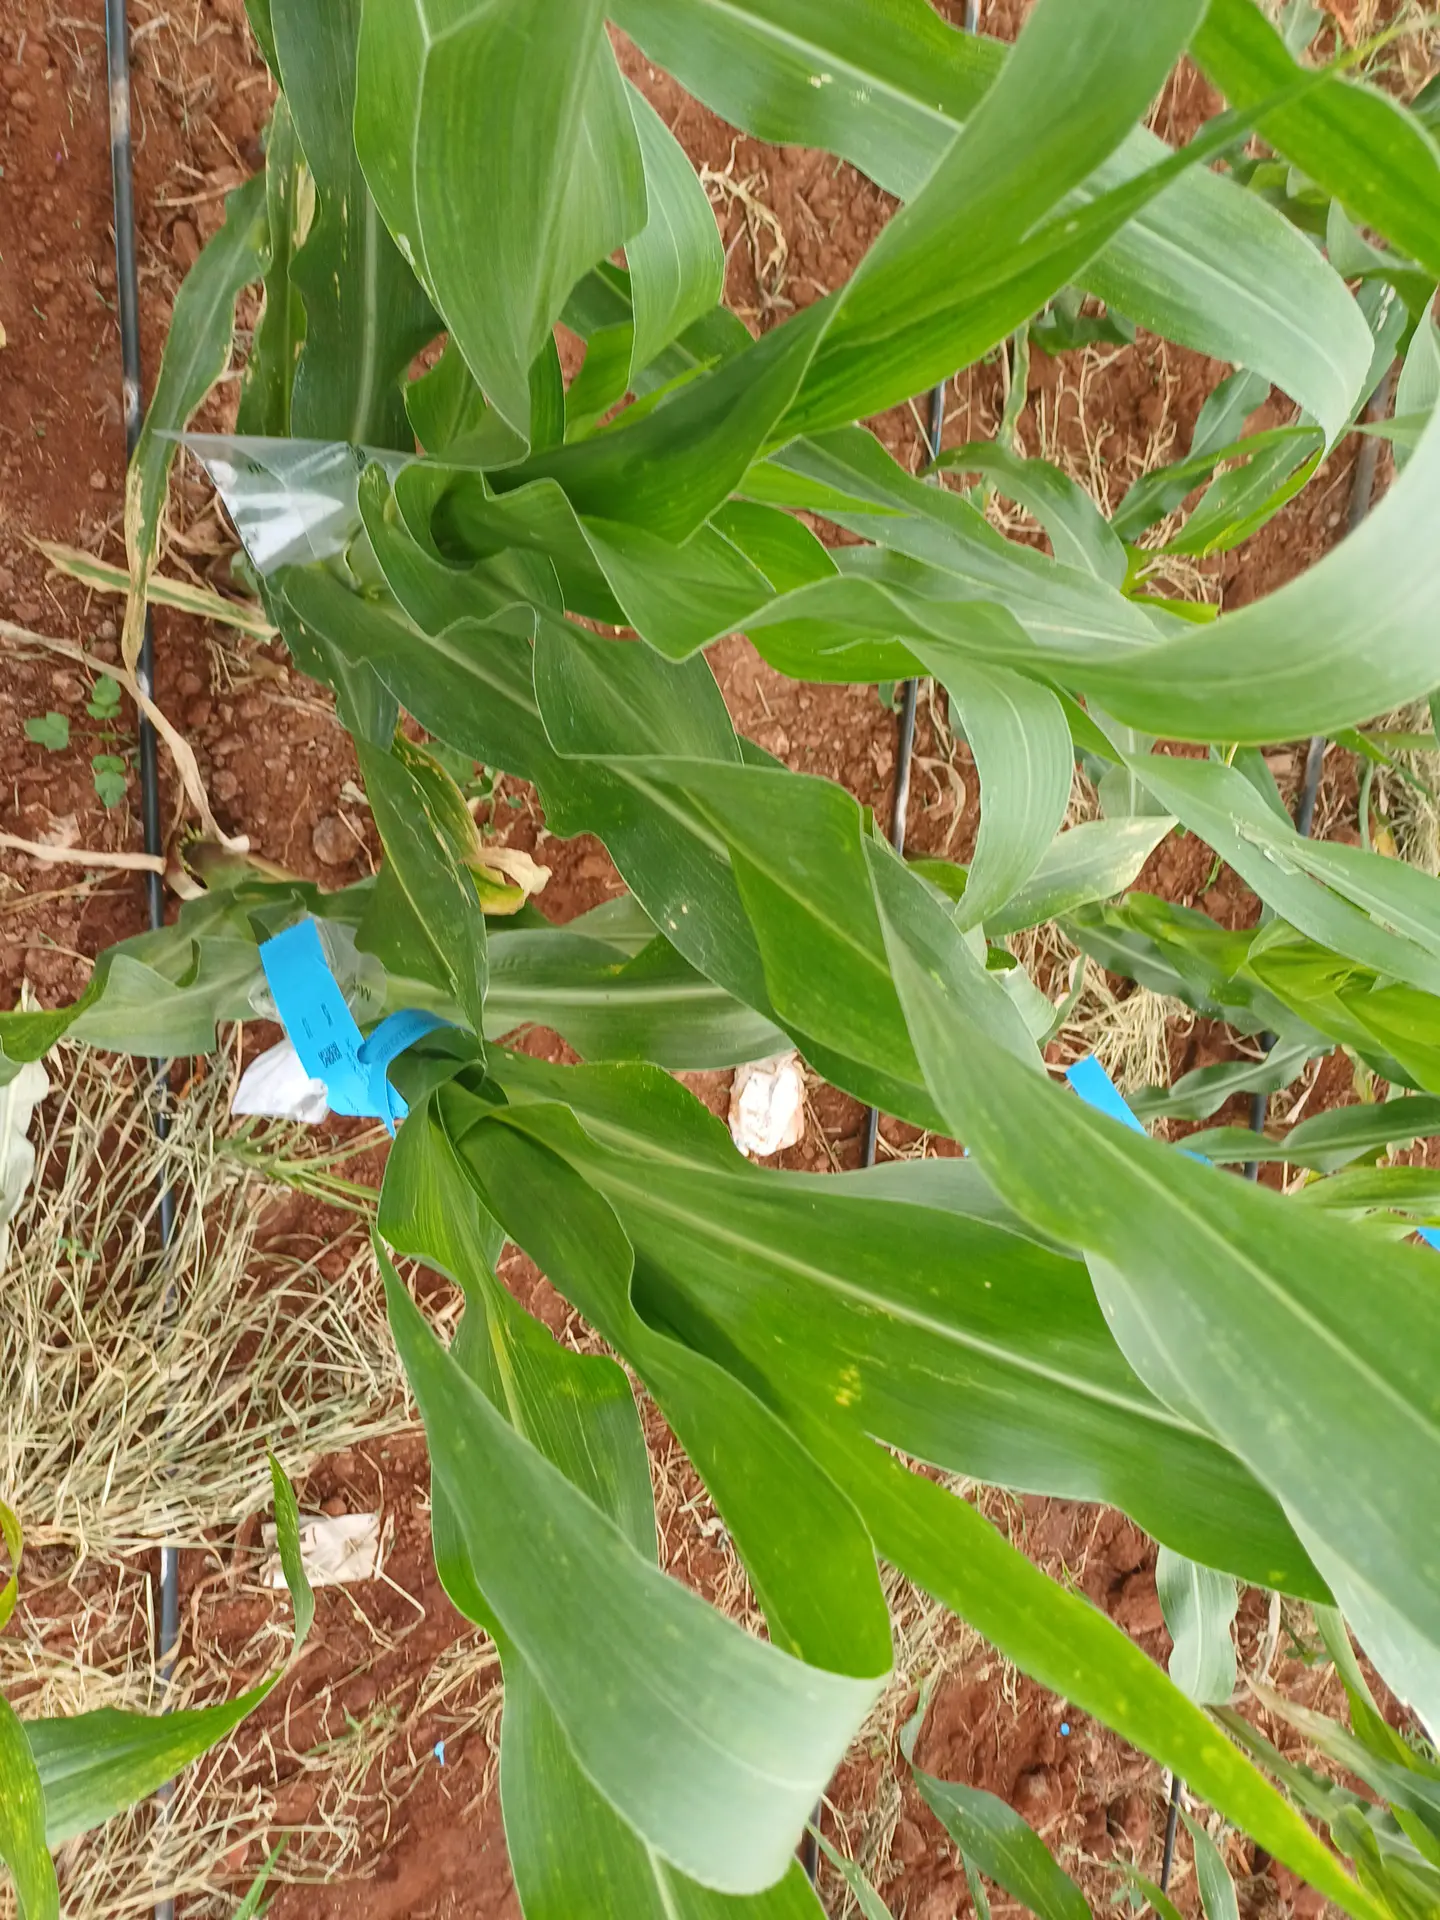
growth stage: vegetative
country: Kenya
